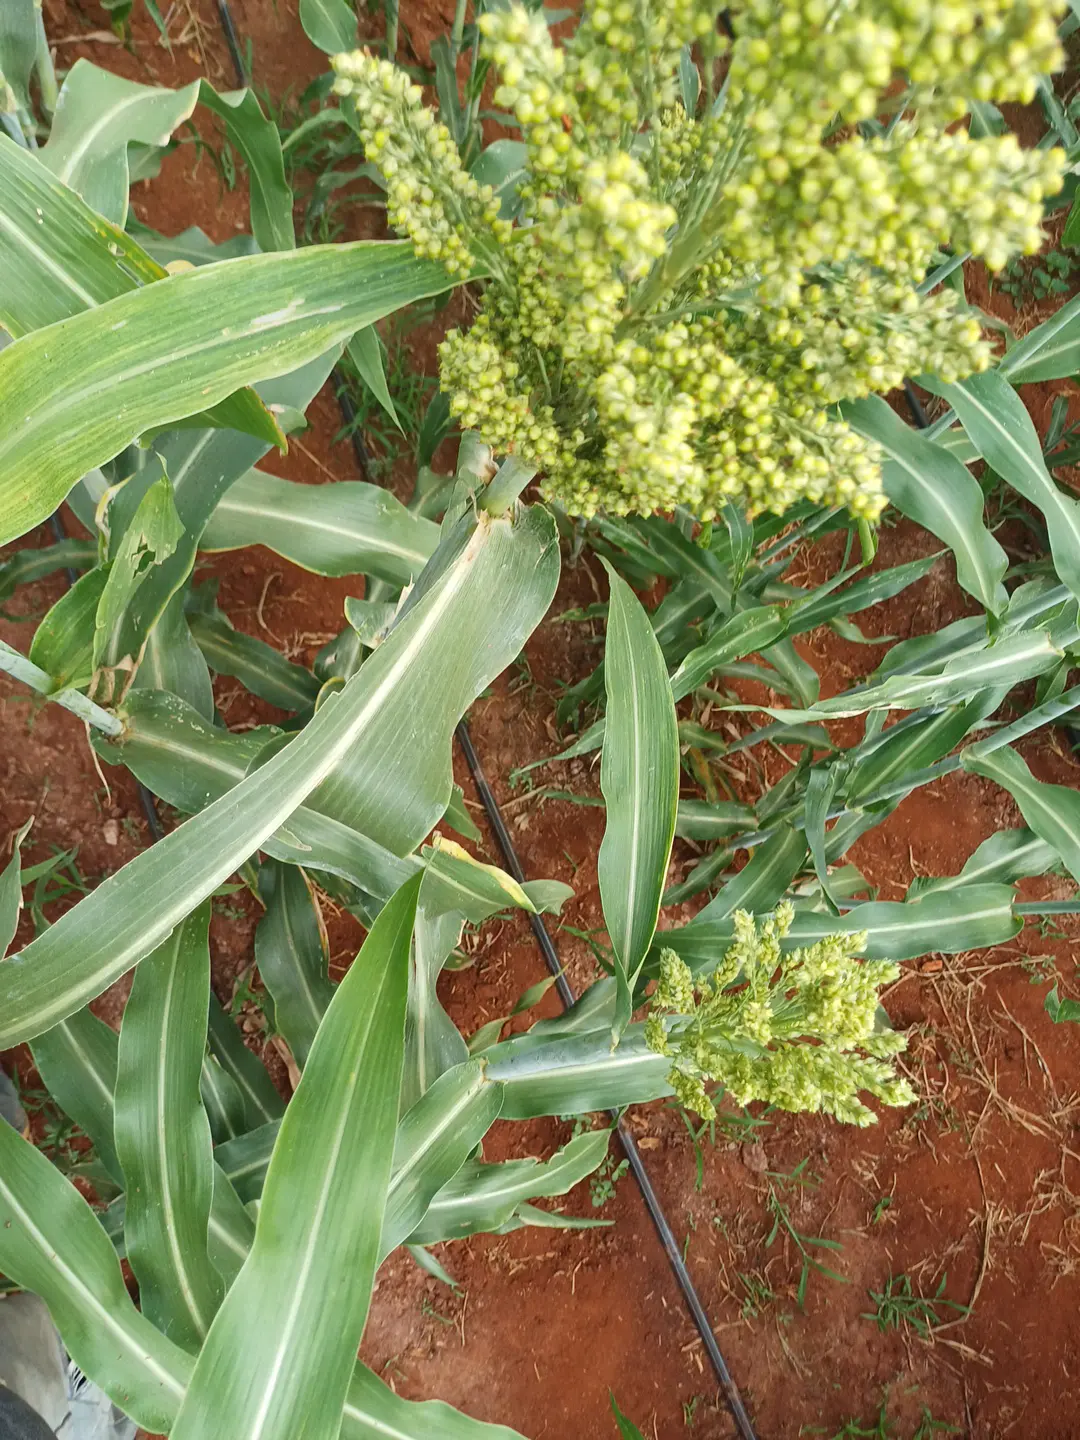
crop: sorghum
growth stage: filling grain
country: Kenya
